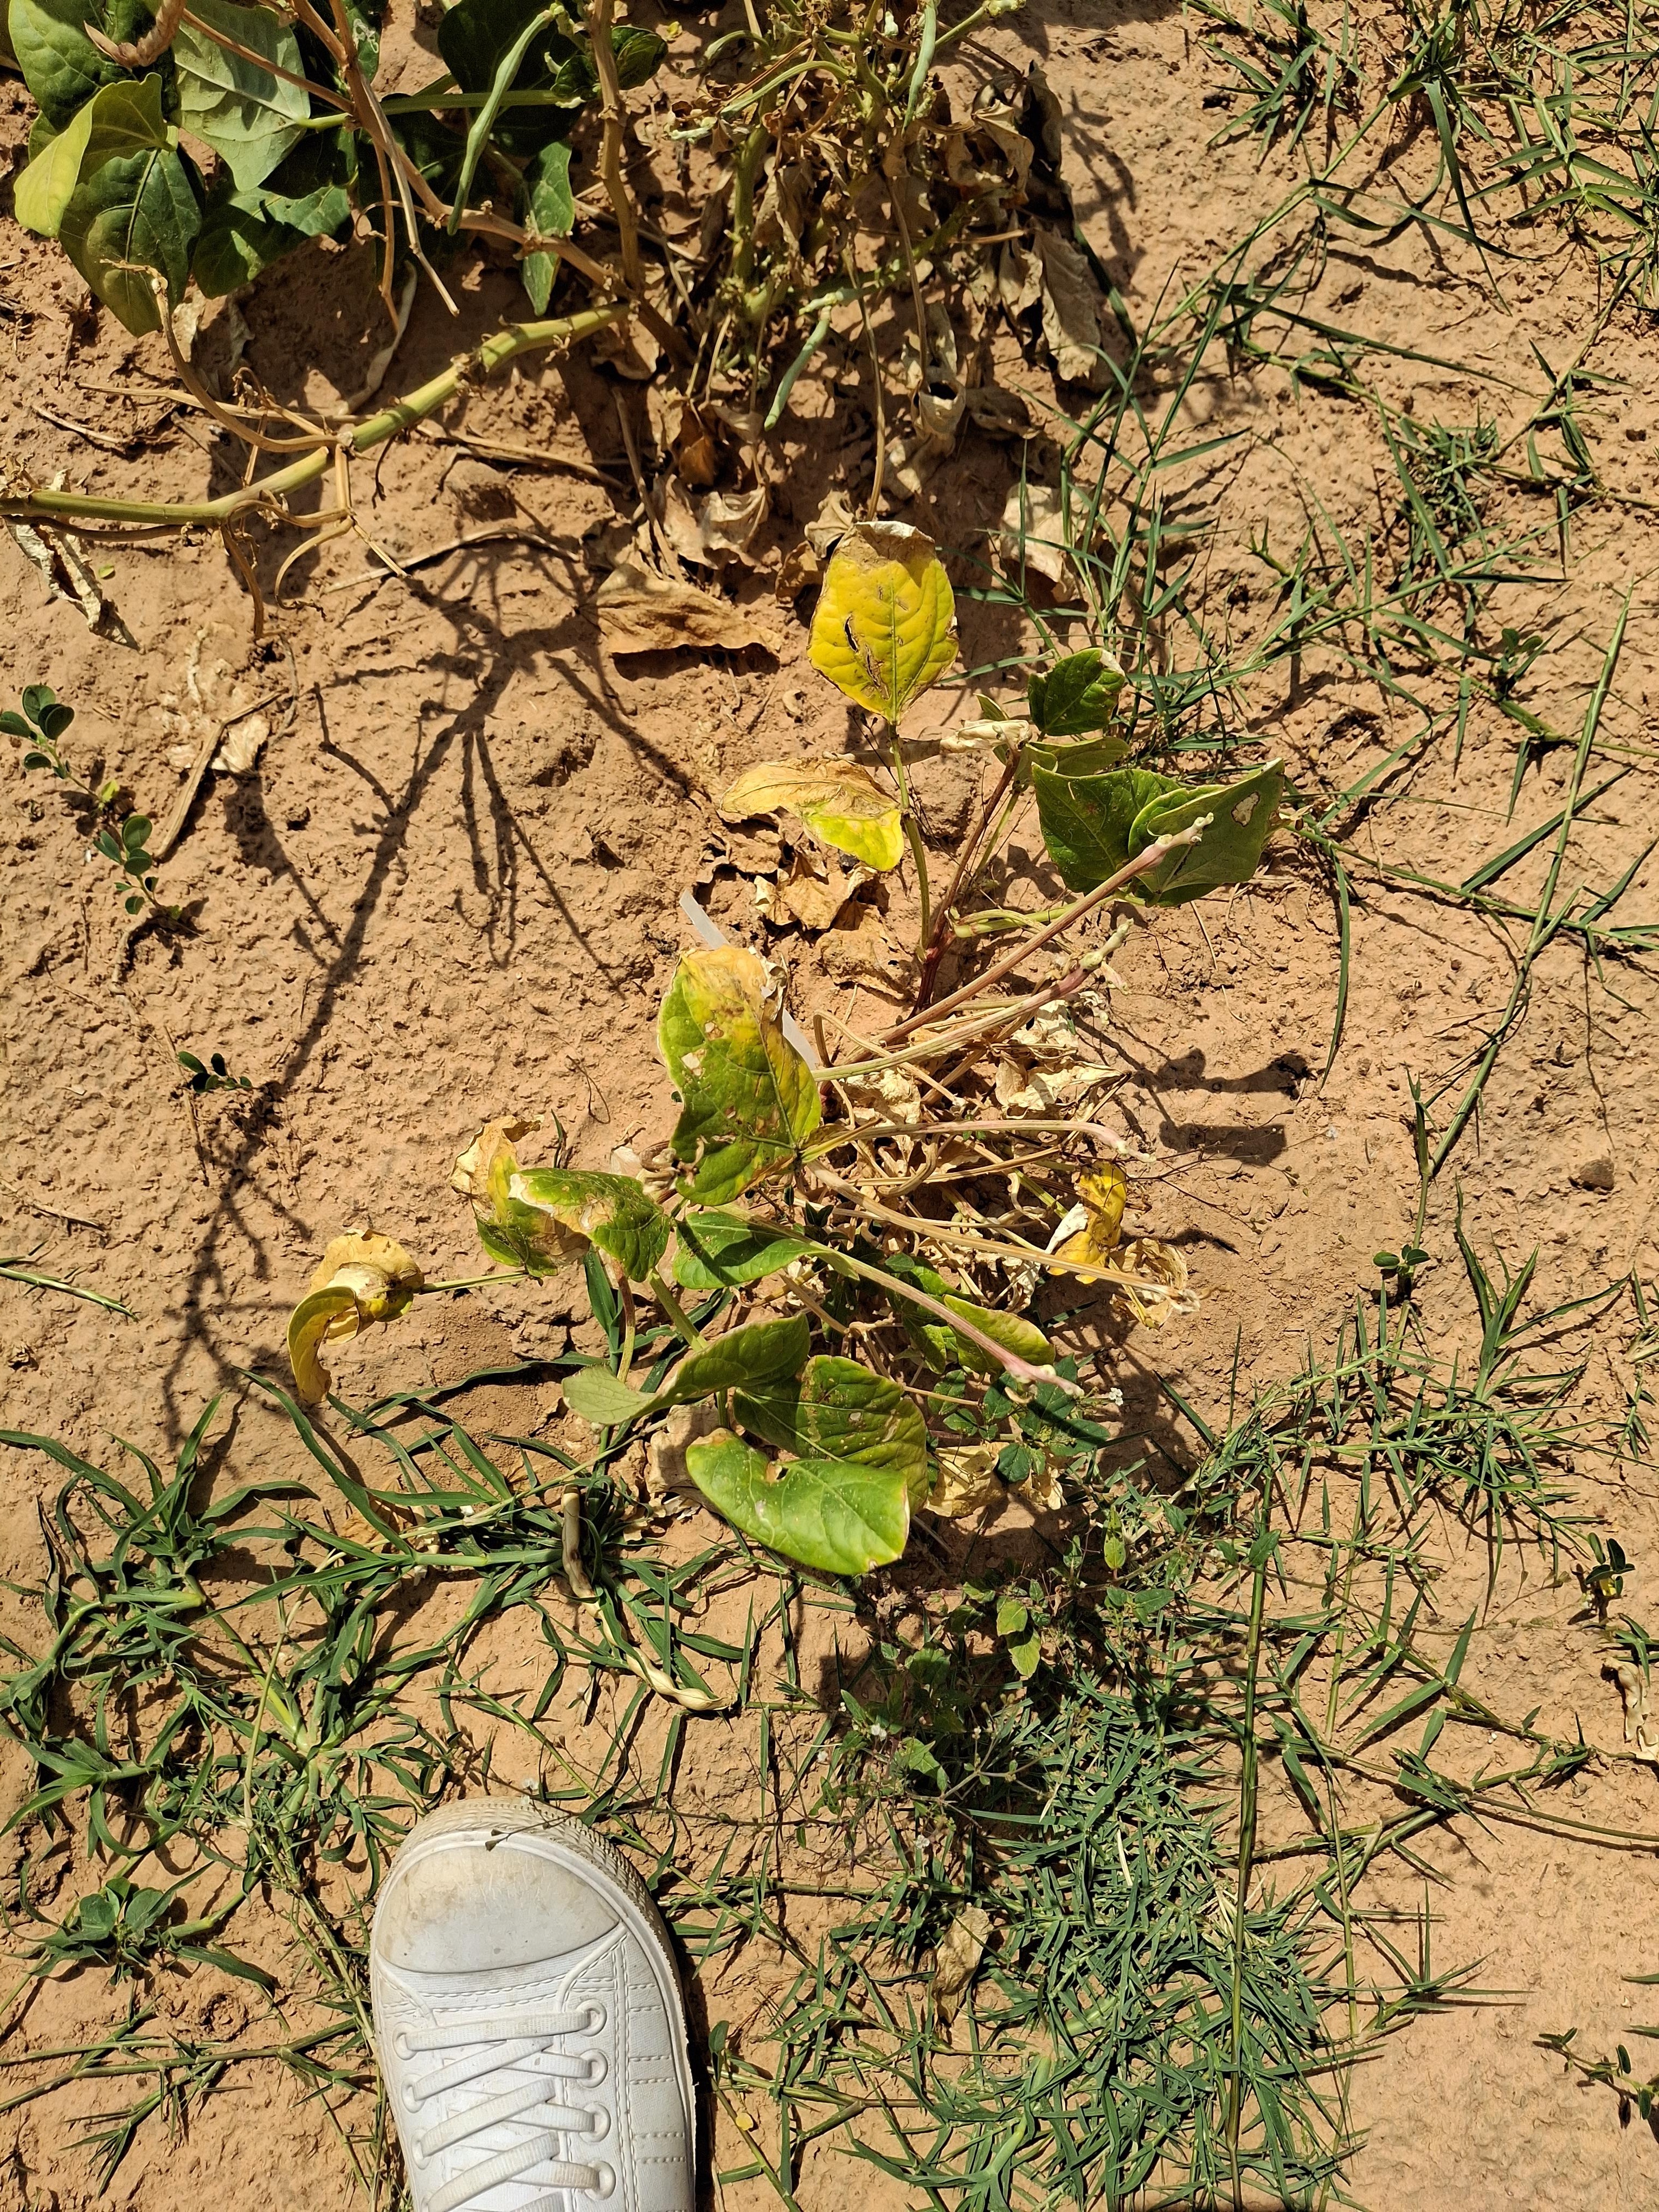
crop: cowpea
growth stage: harvest maturity
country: Nigeria
